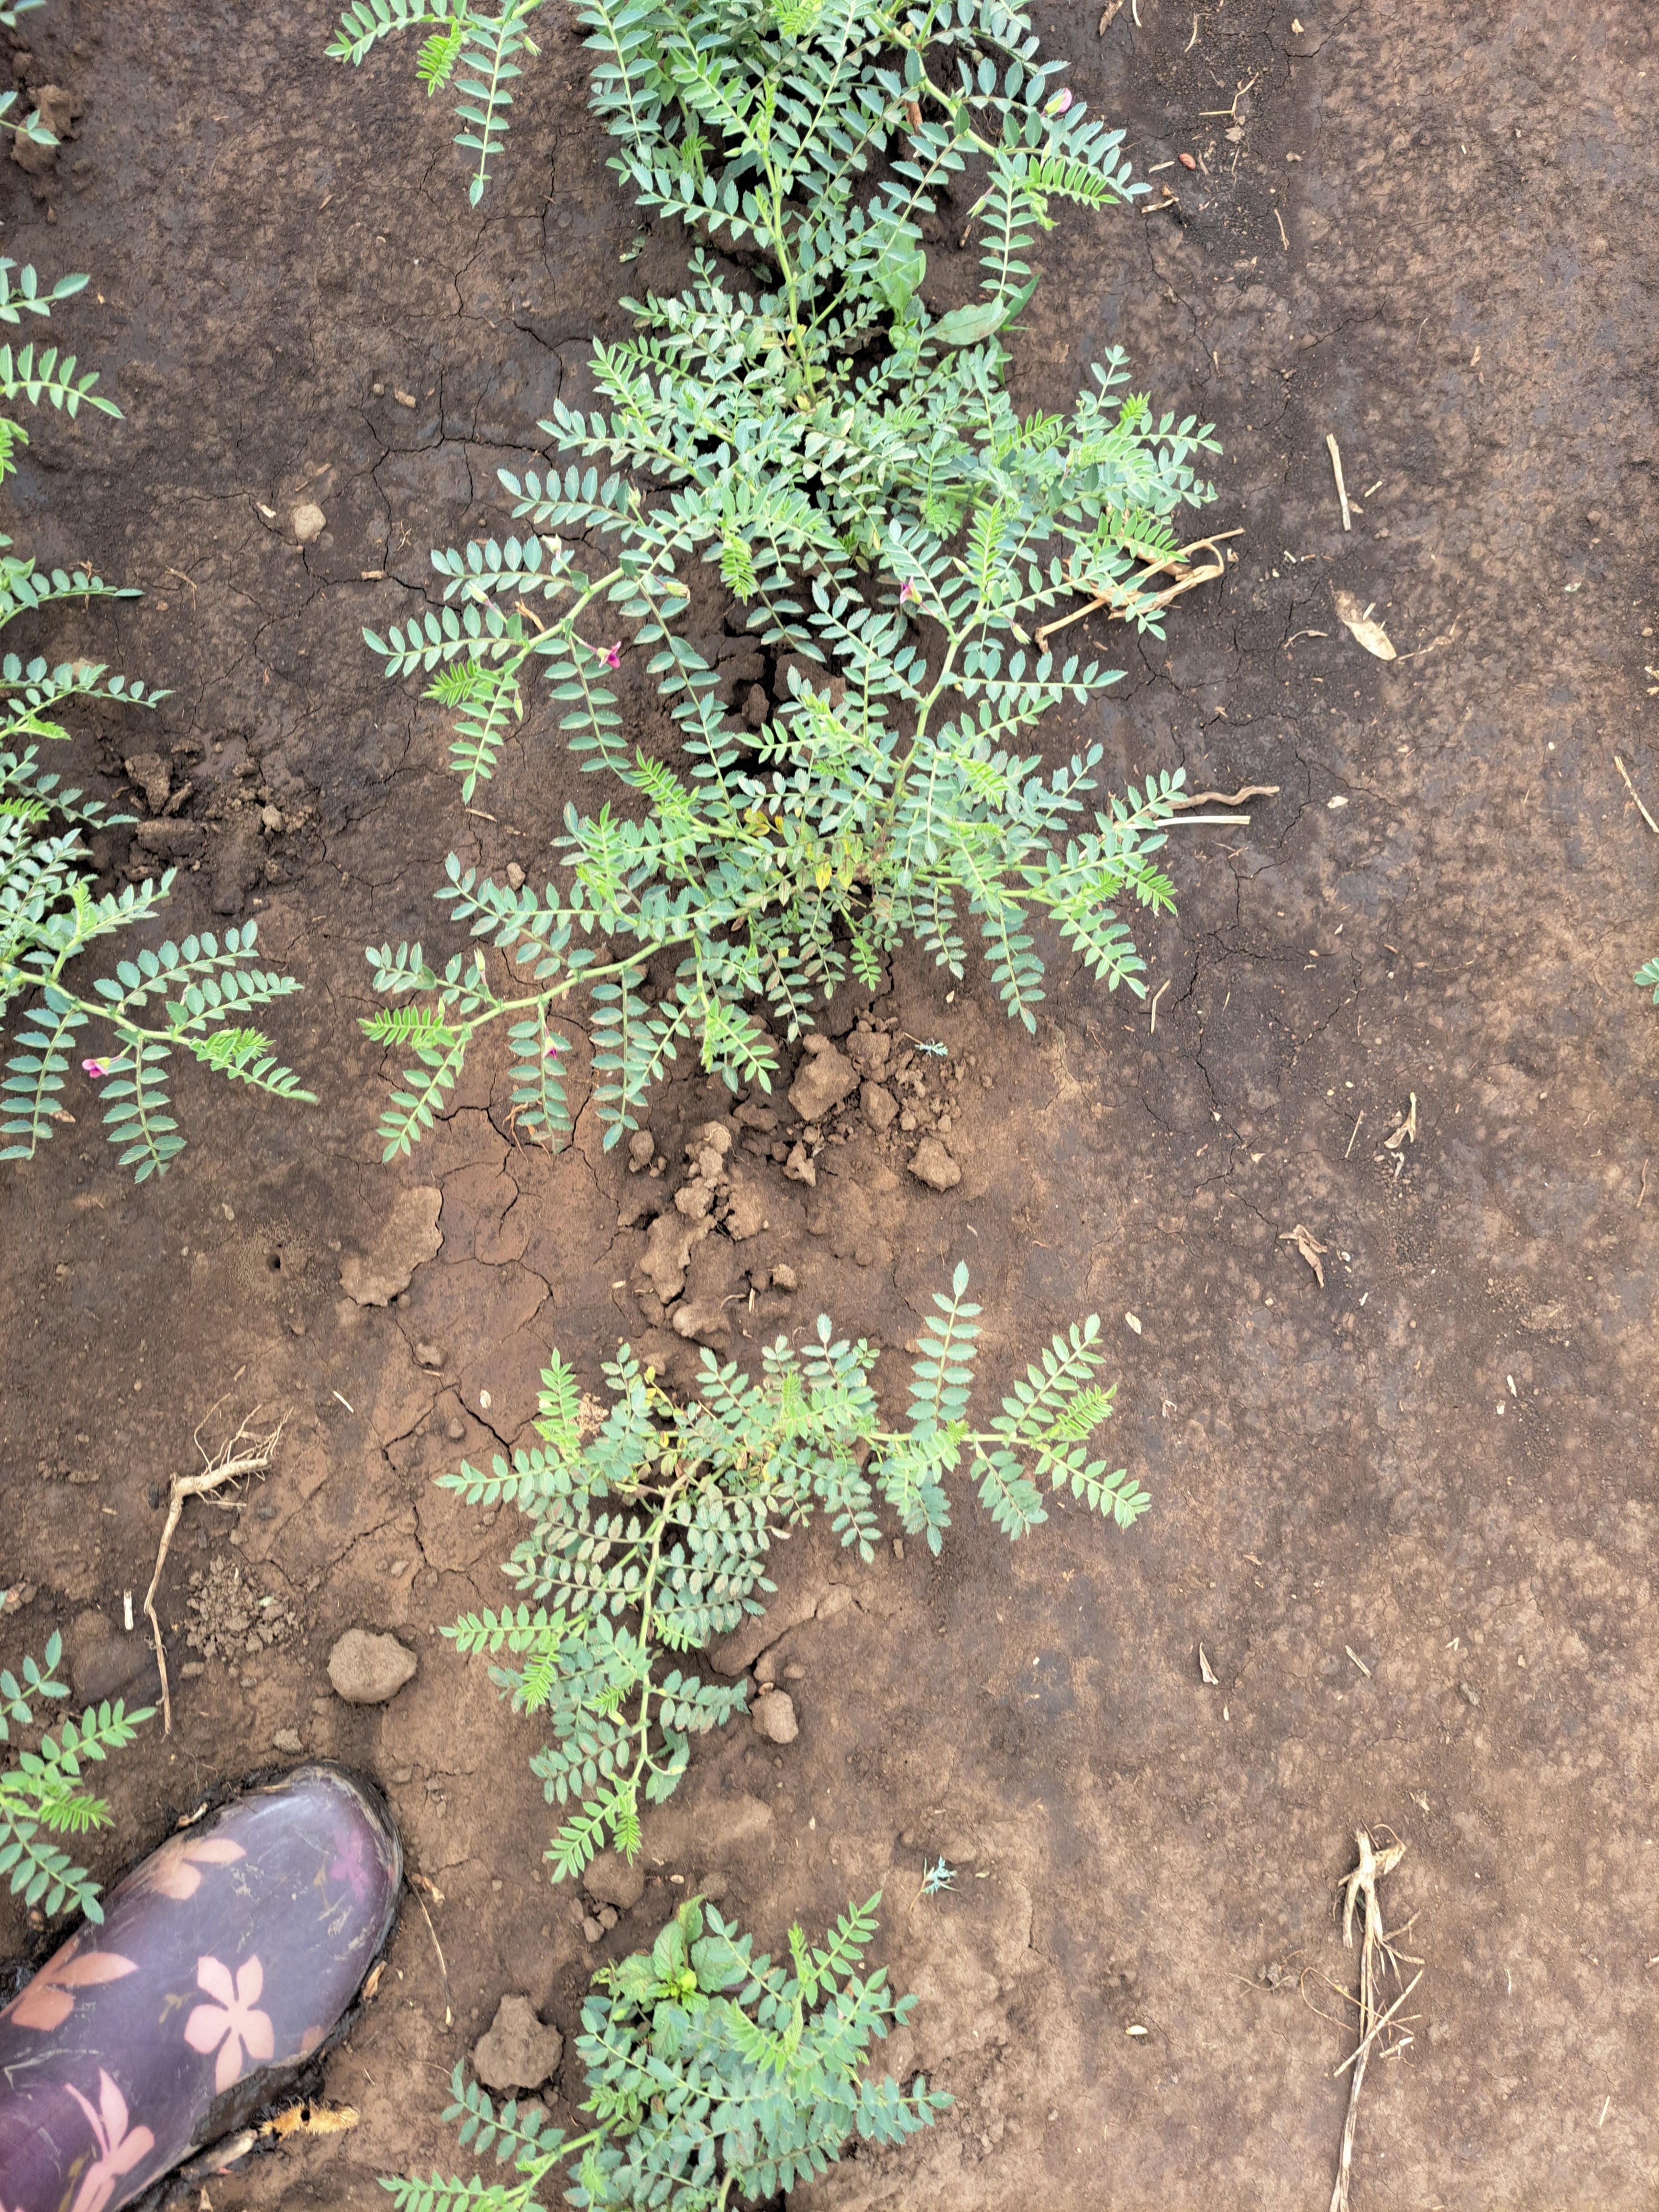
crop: chickpea
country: Tanzania
